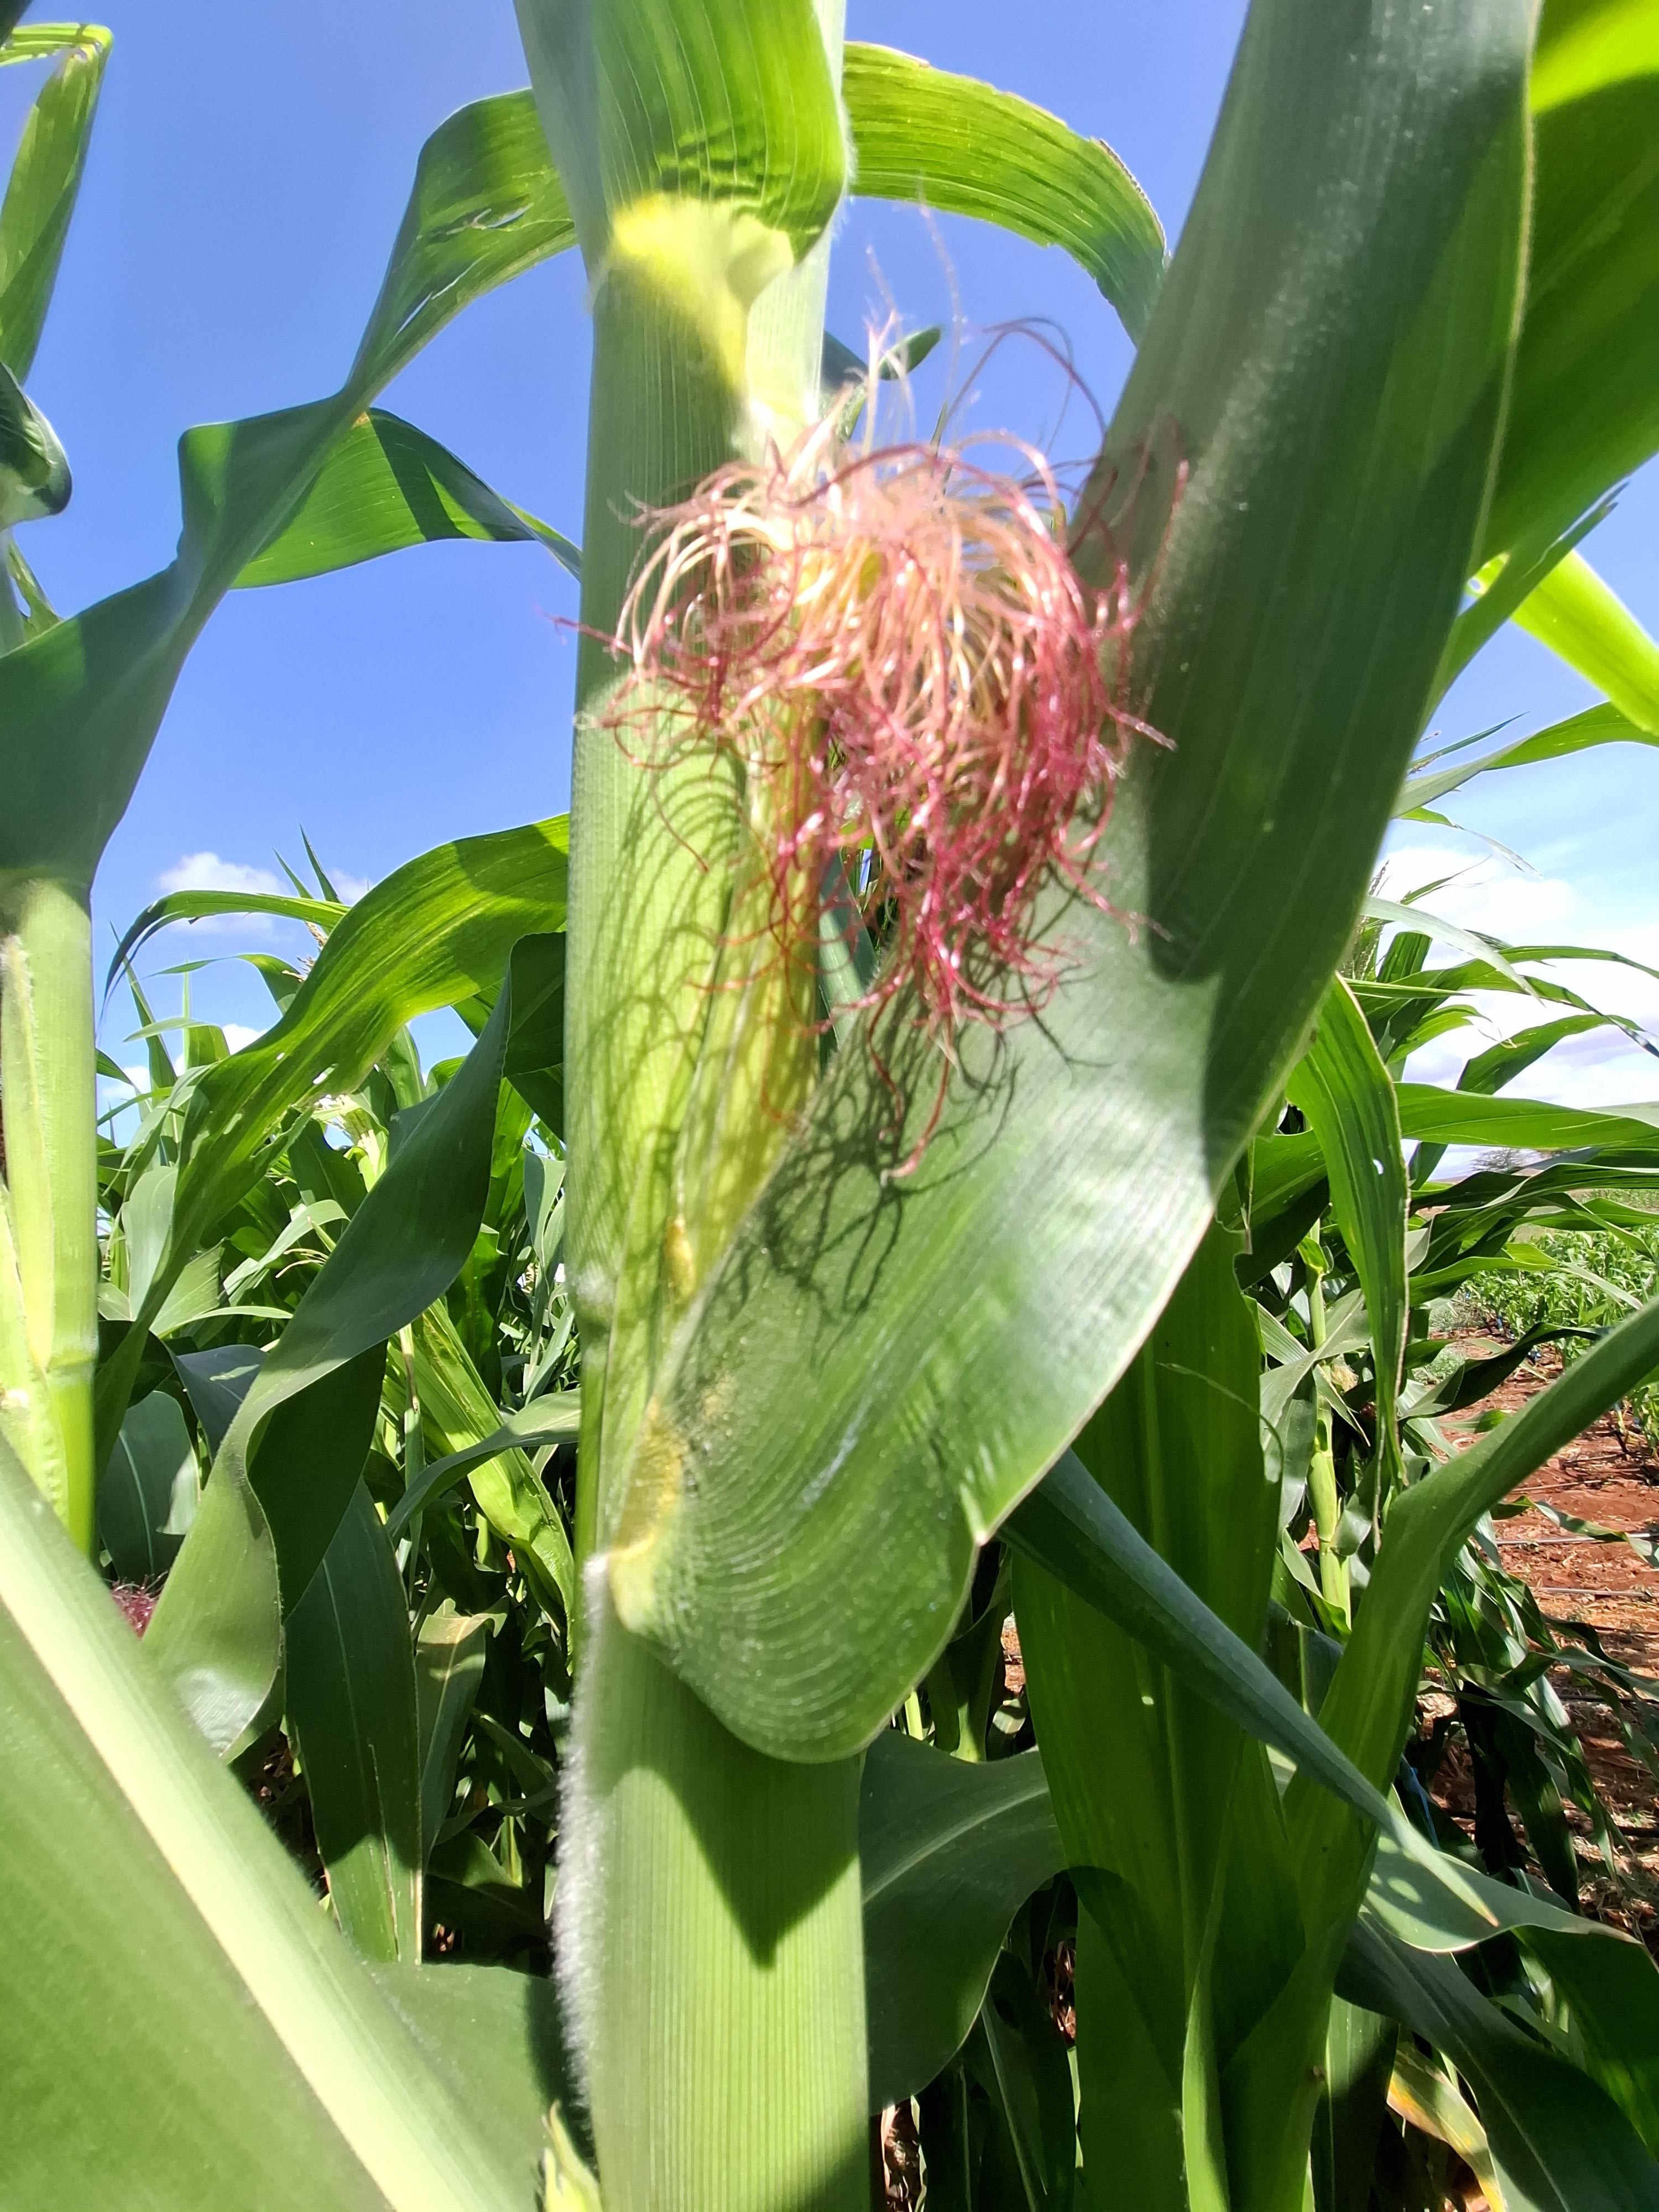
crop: maize
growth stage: flowering
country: Kenya
